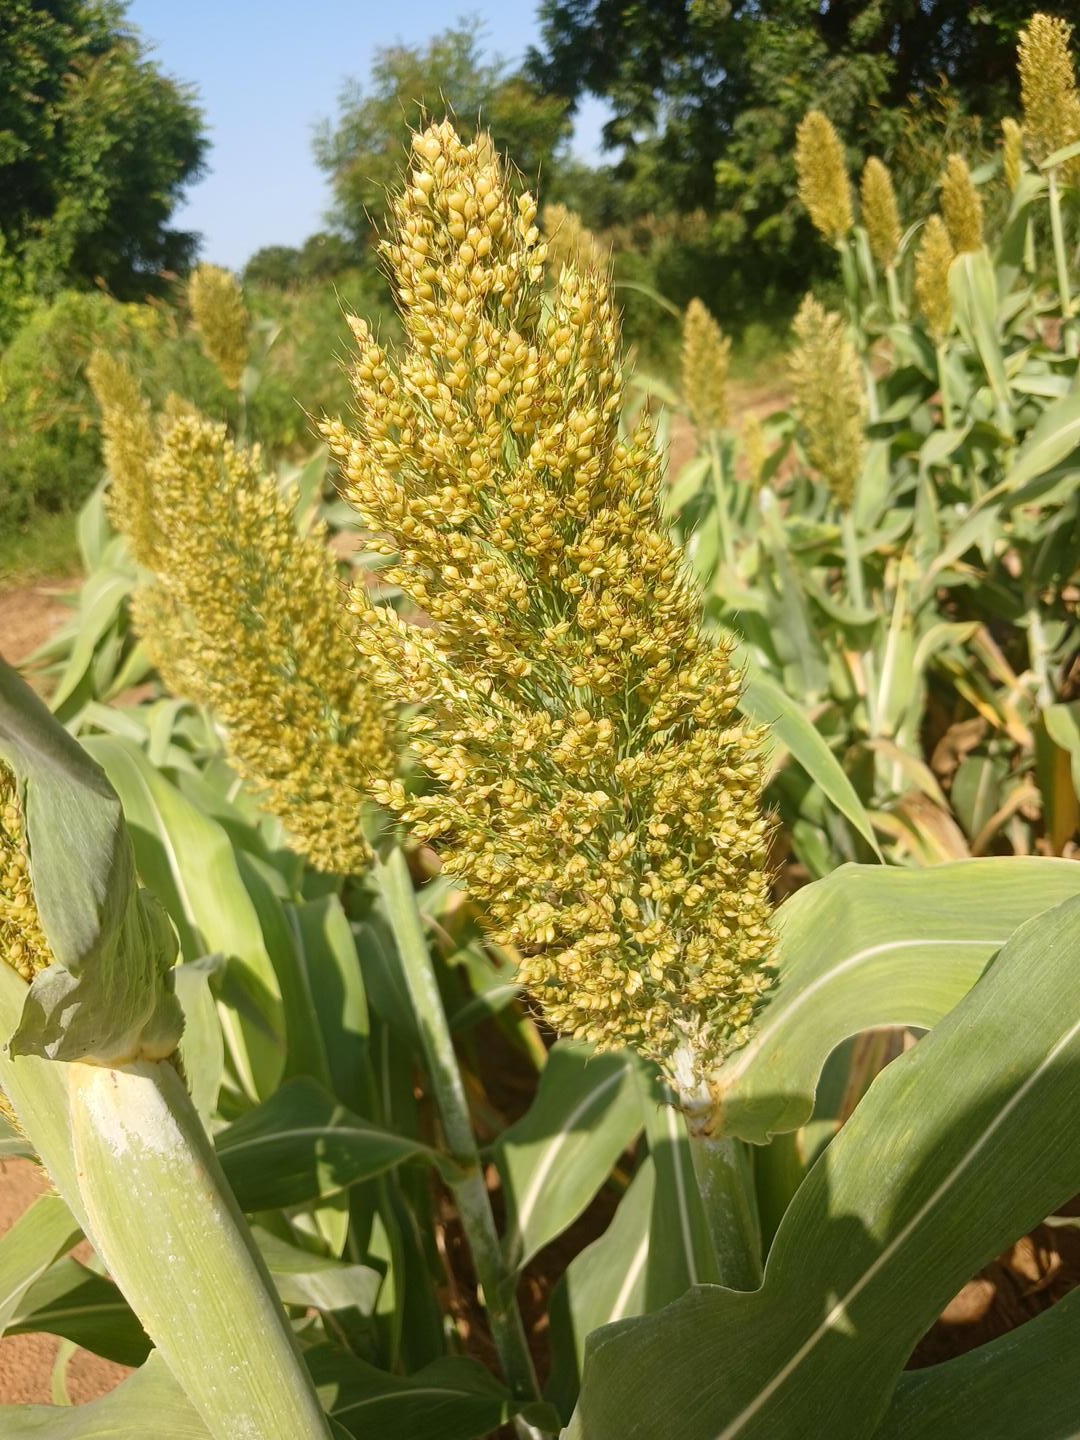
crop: sorghum
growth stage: filling grain
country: Senegal
